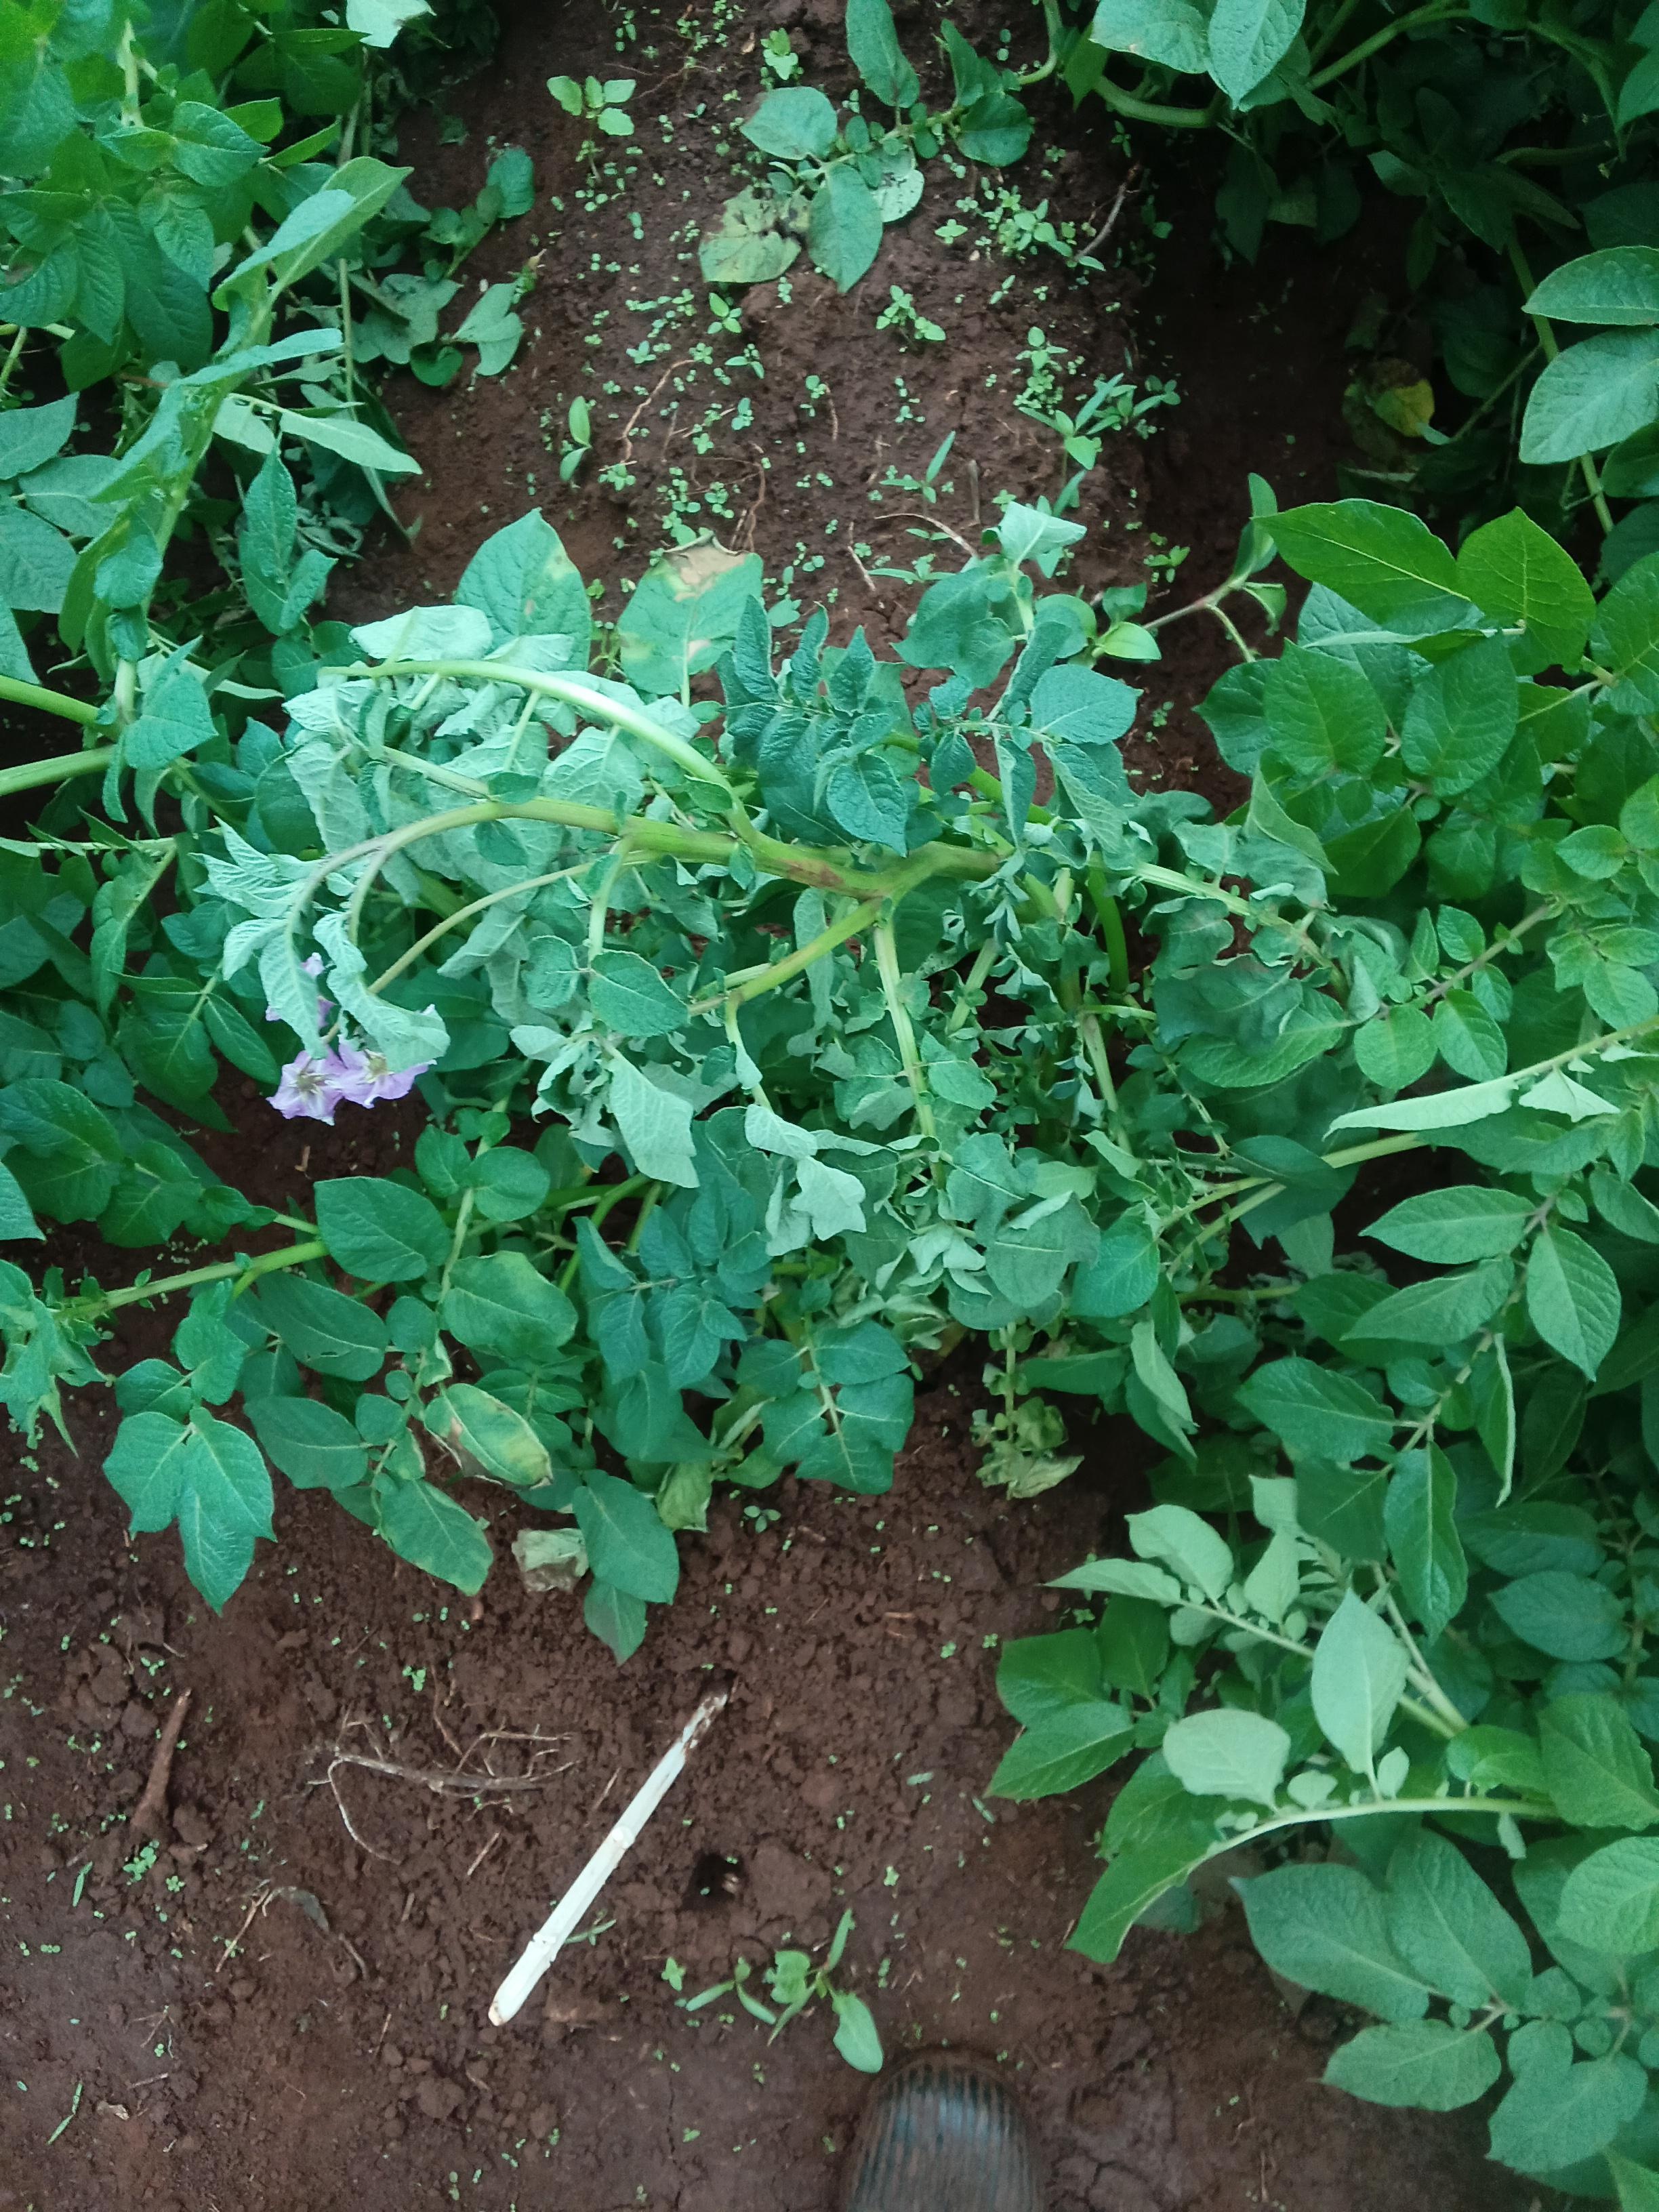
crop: potato
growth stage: flowering
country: Kenya
